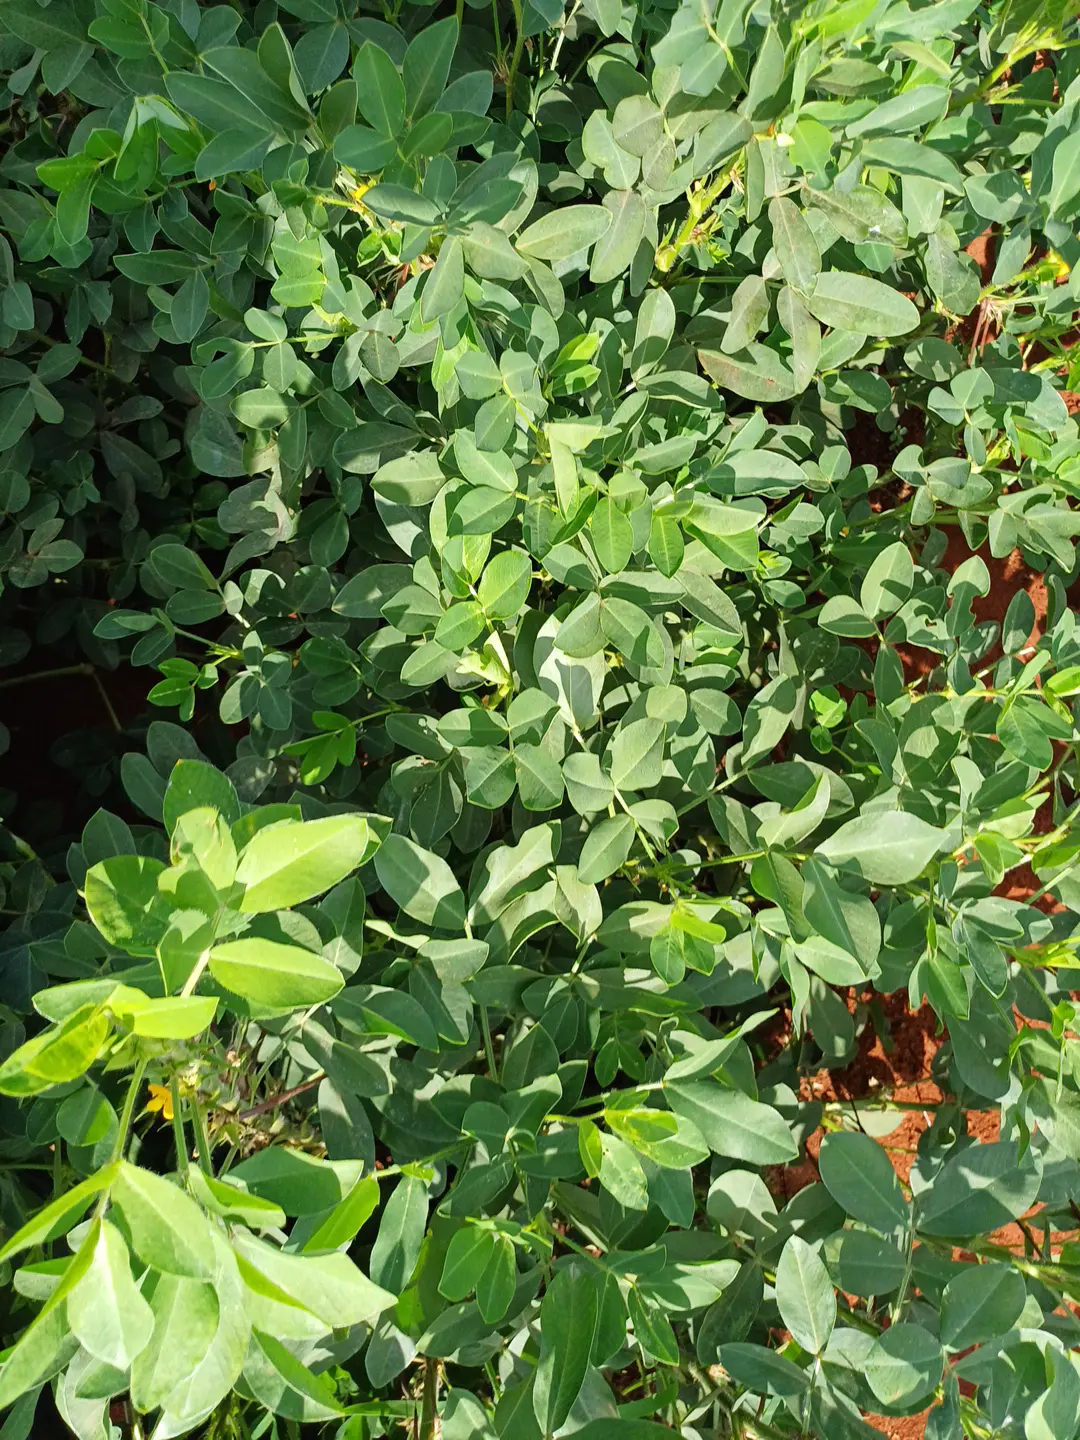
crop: groundnut
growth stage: pegging
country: Kenya
